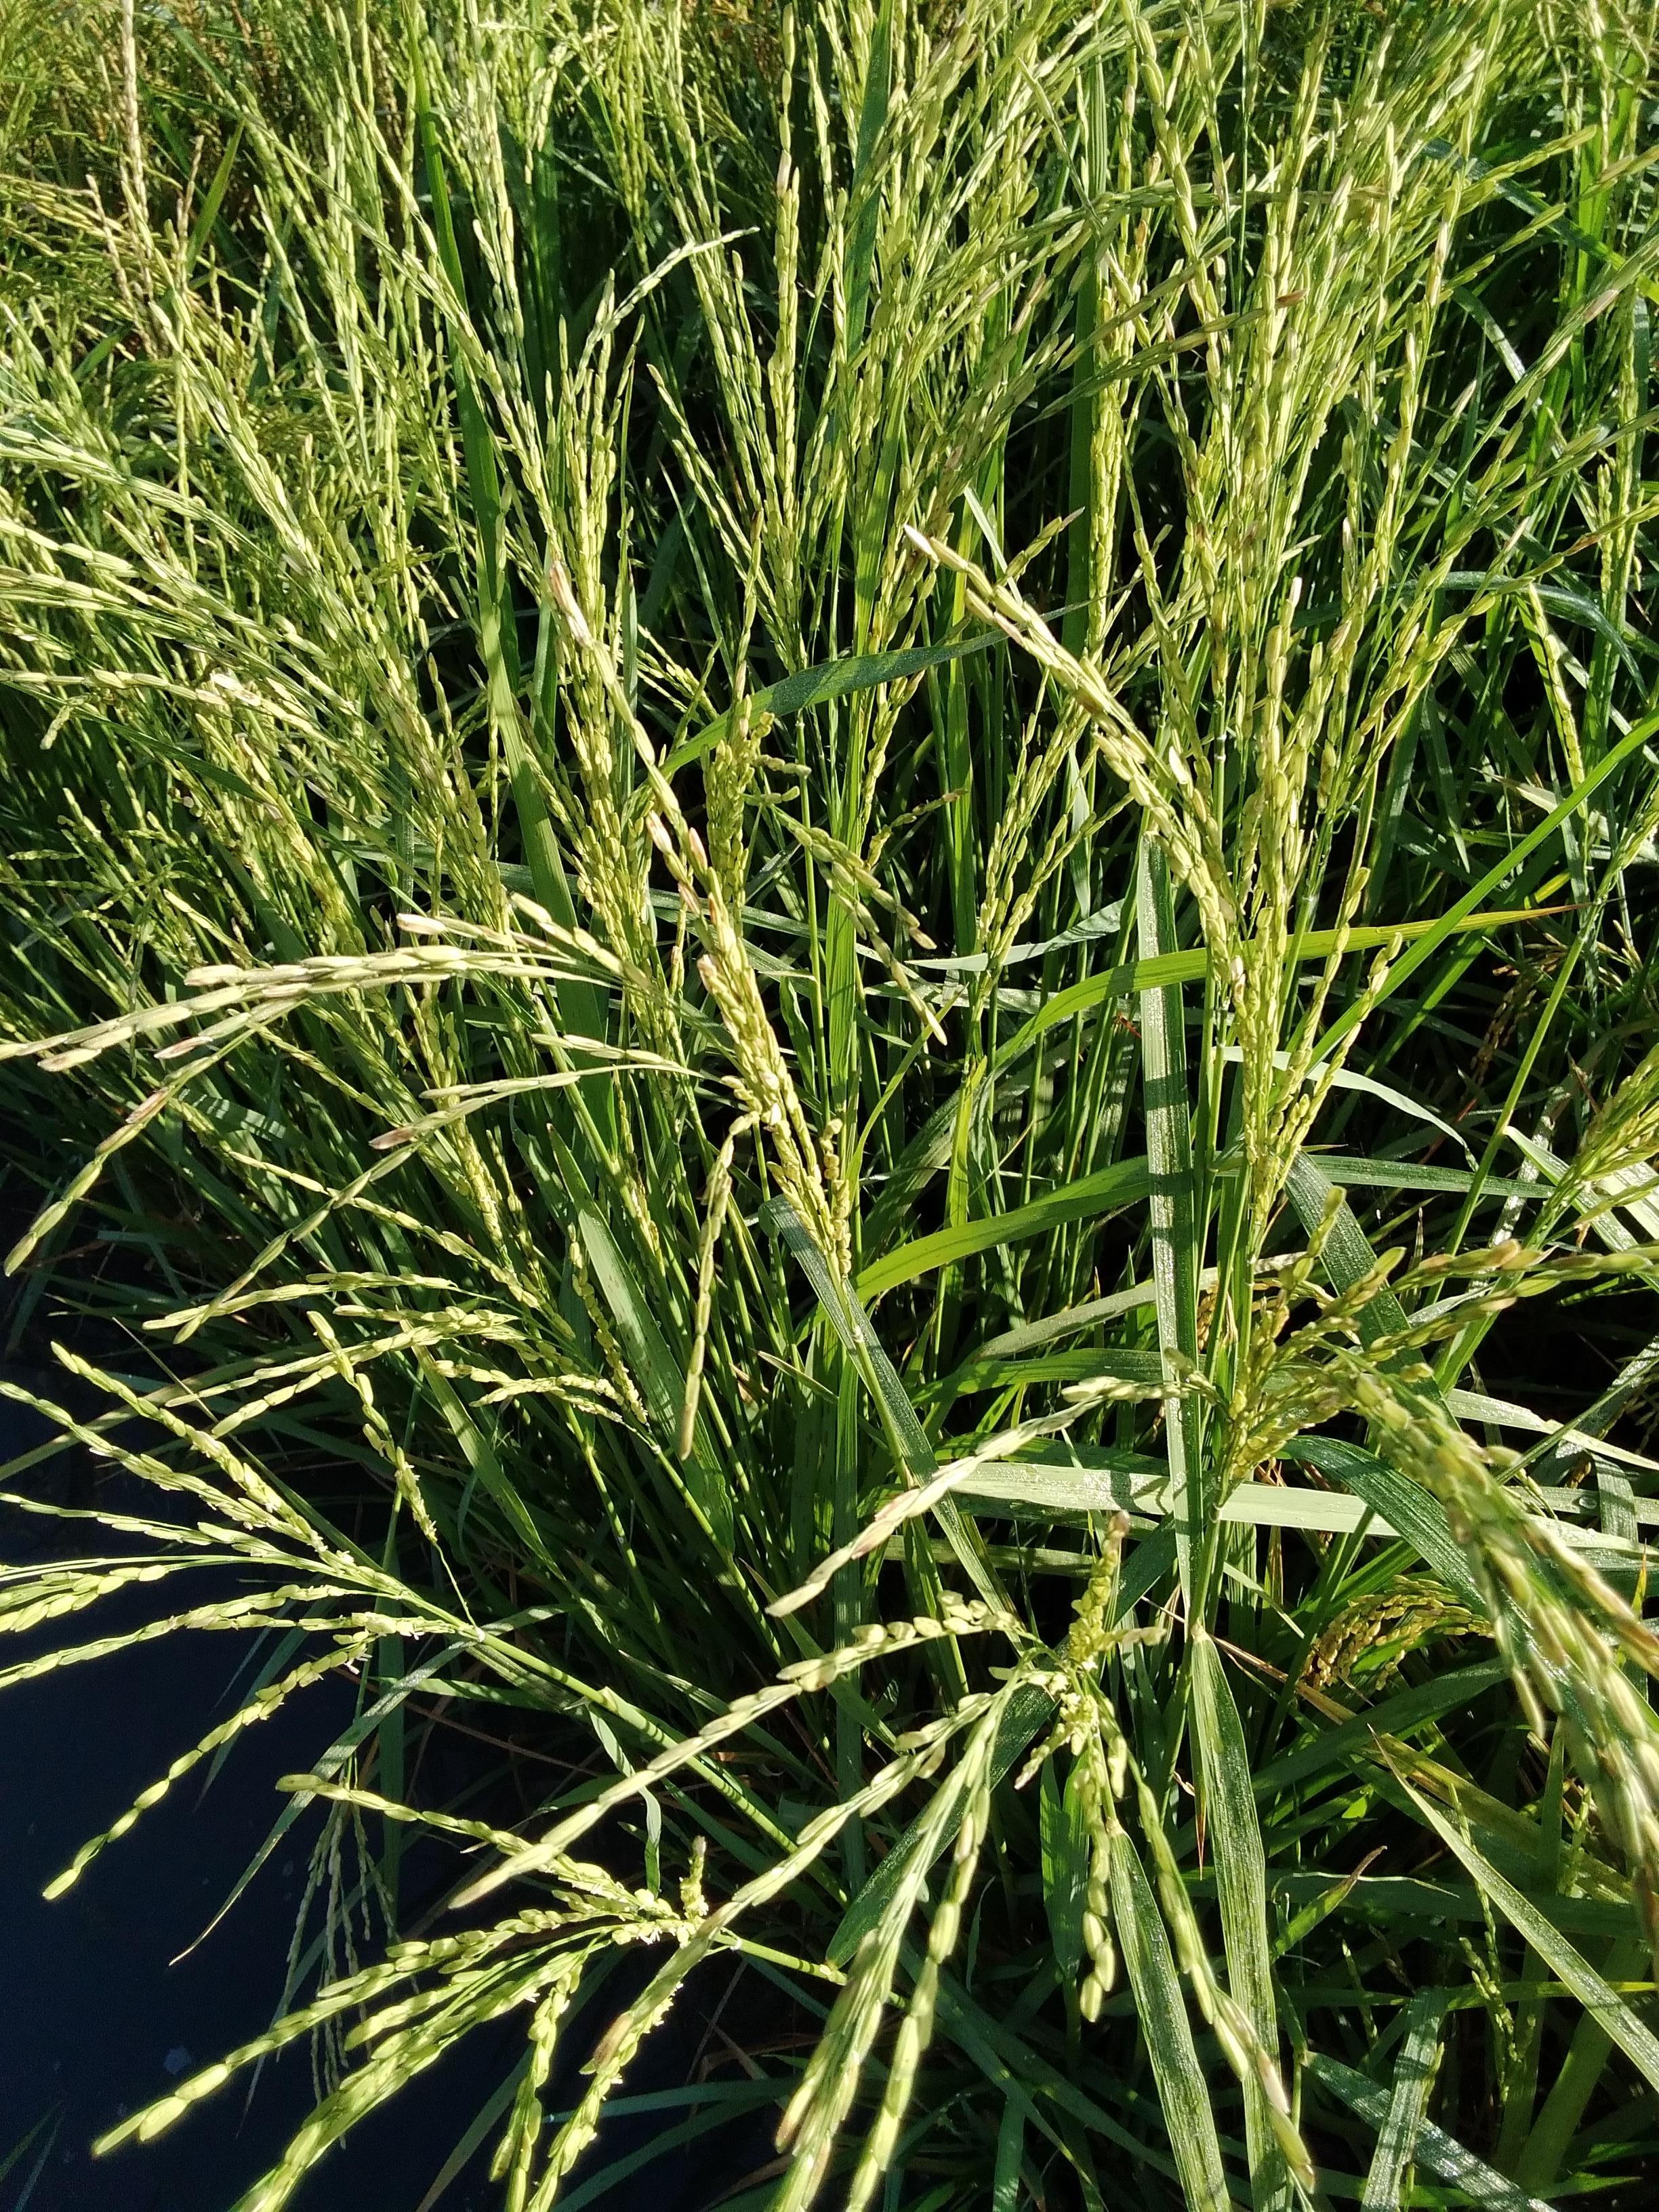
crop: rice
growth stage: stage milk
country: Senegal
